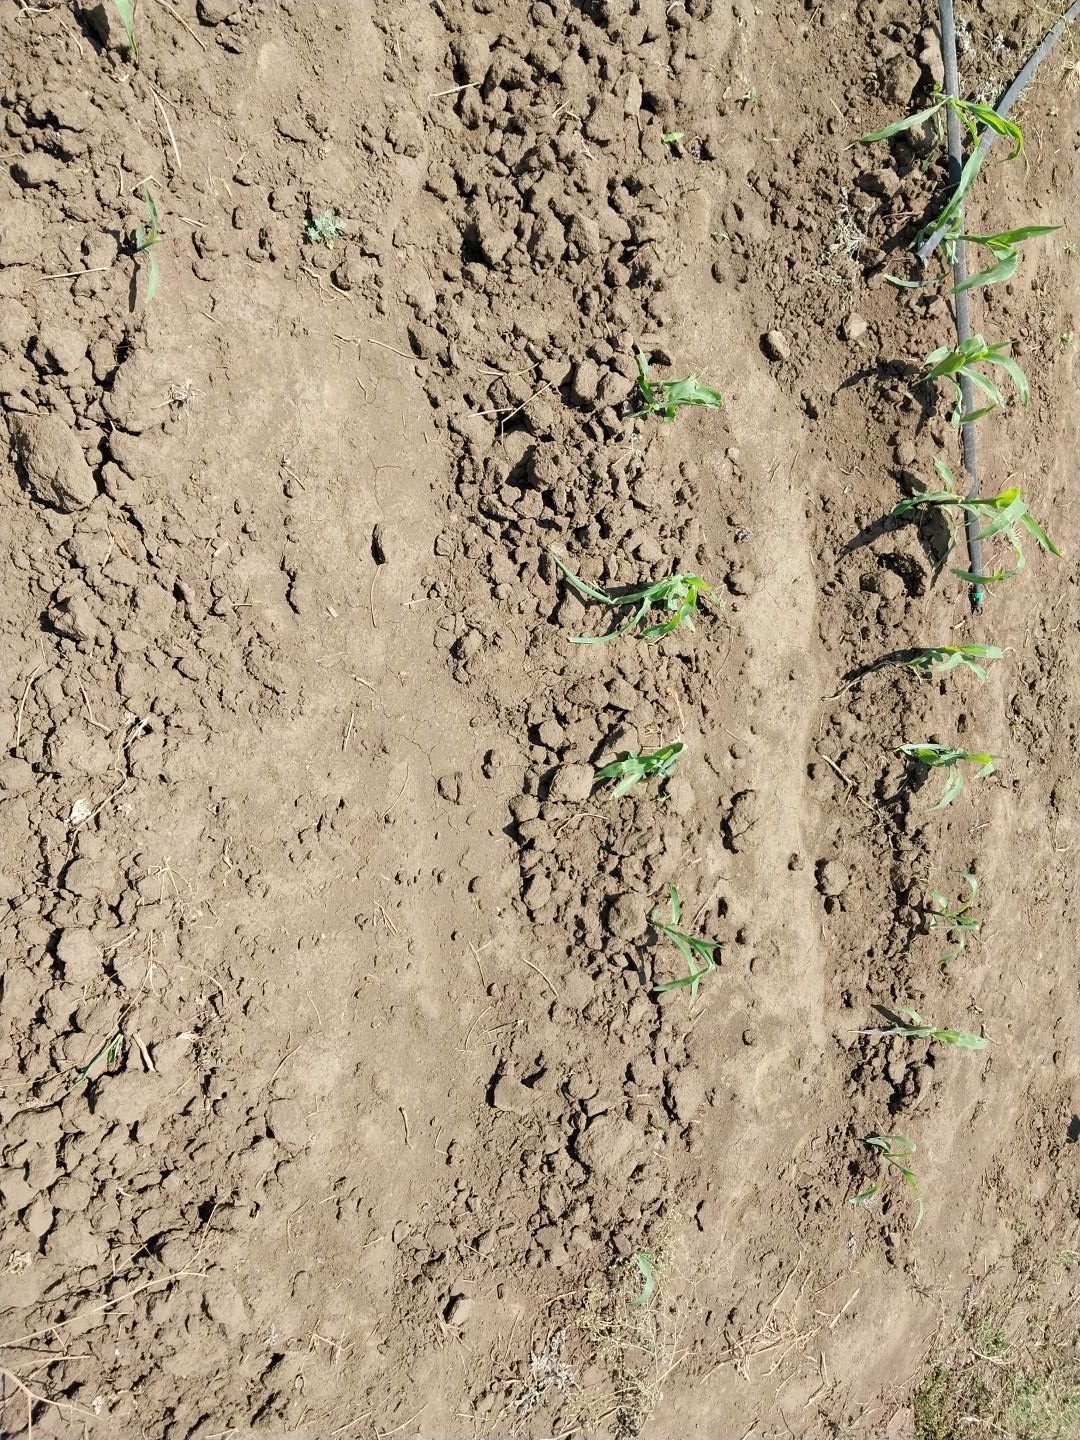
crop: maize
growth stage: vegetative
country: Tanzania
